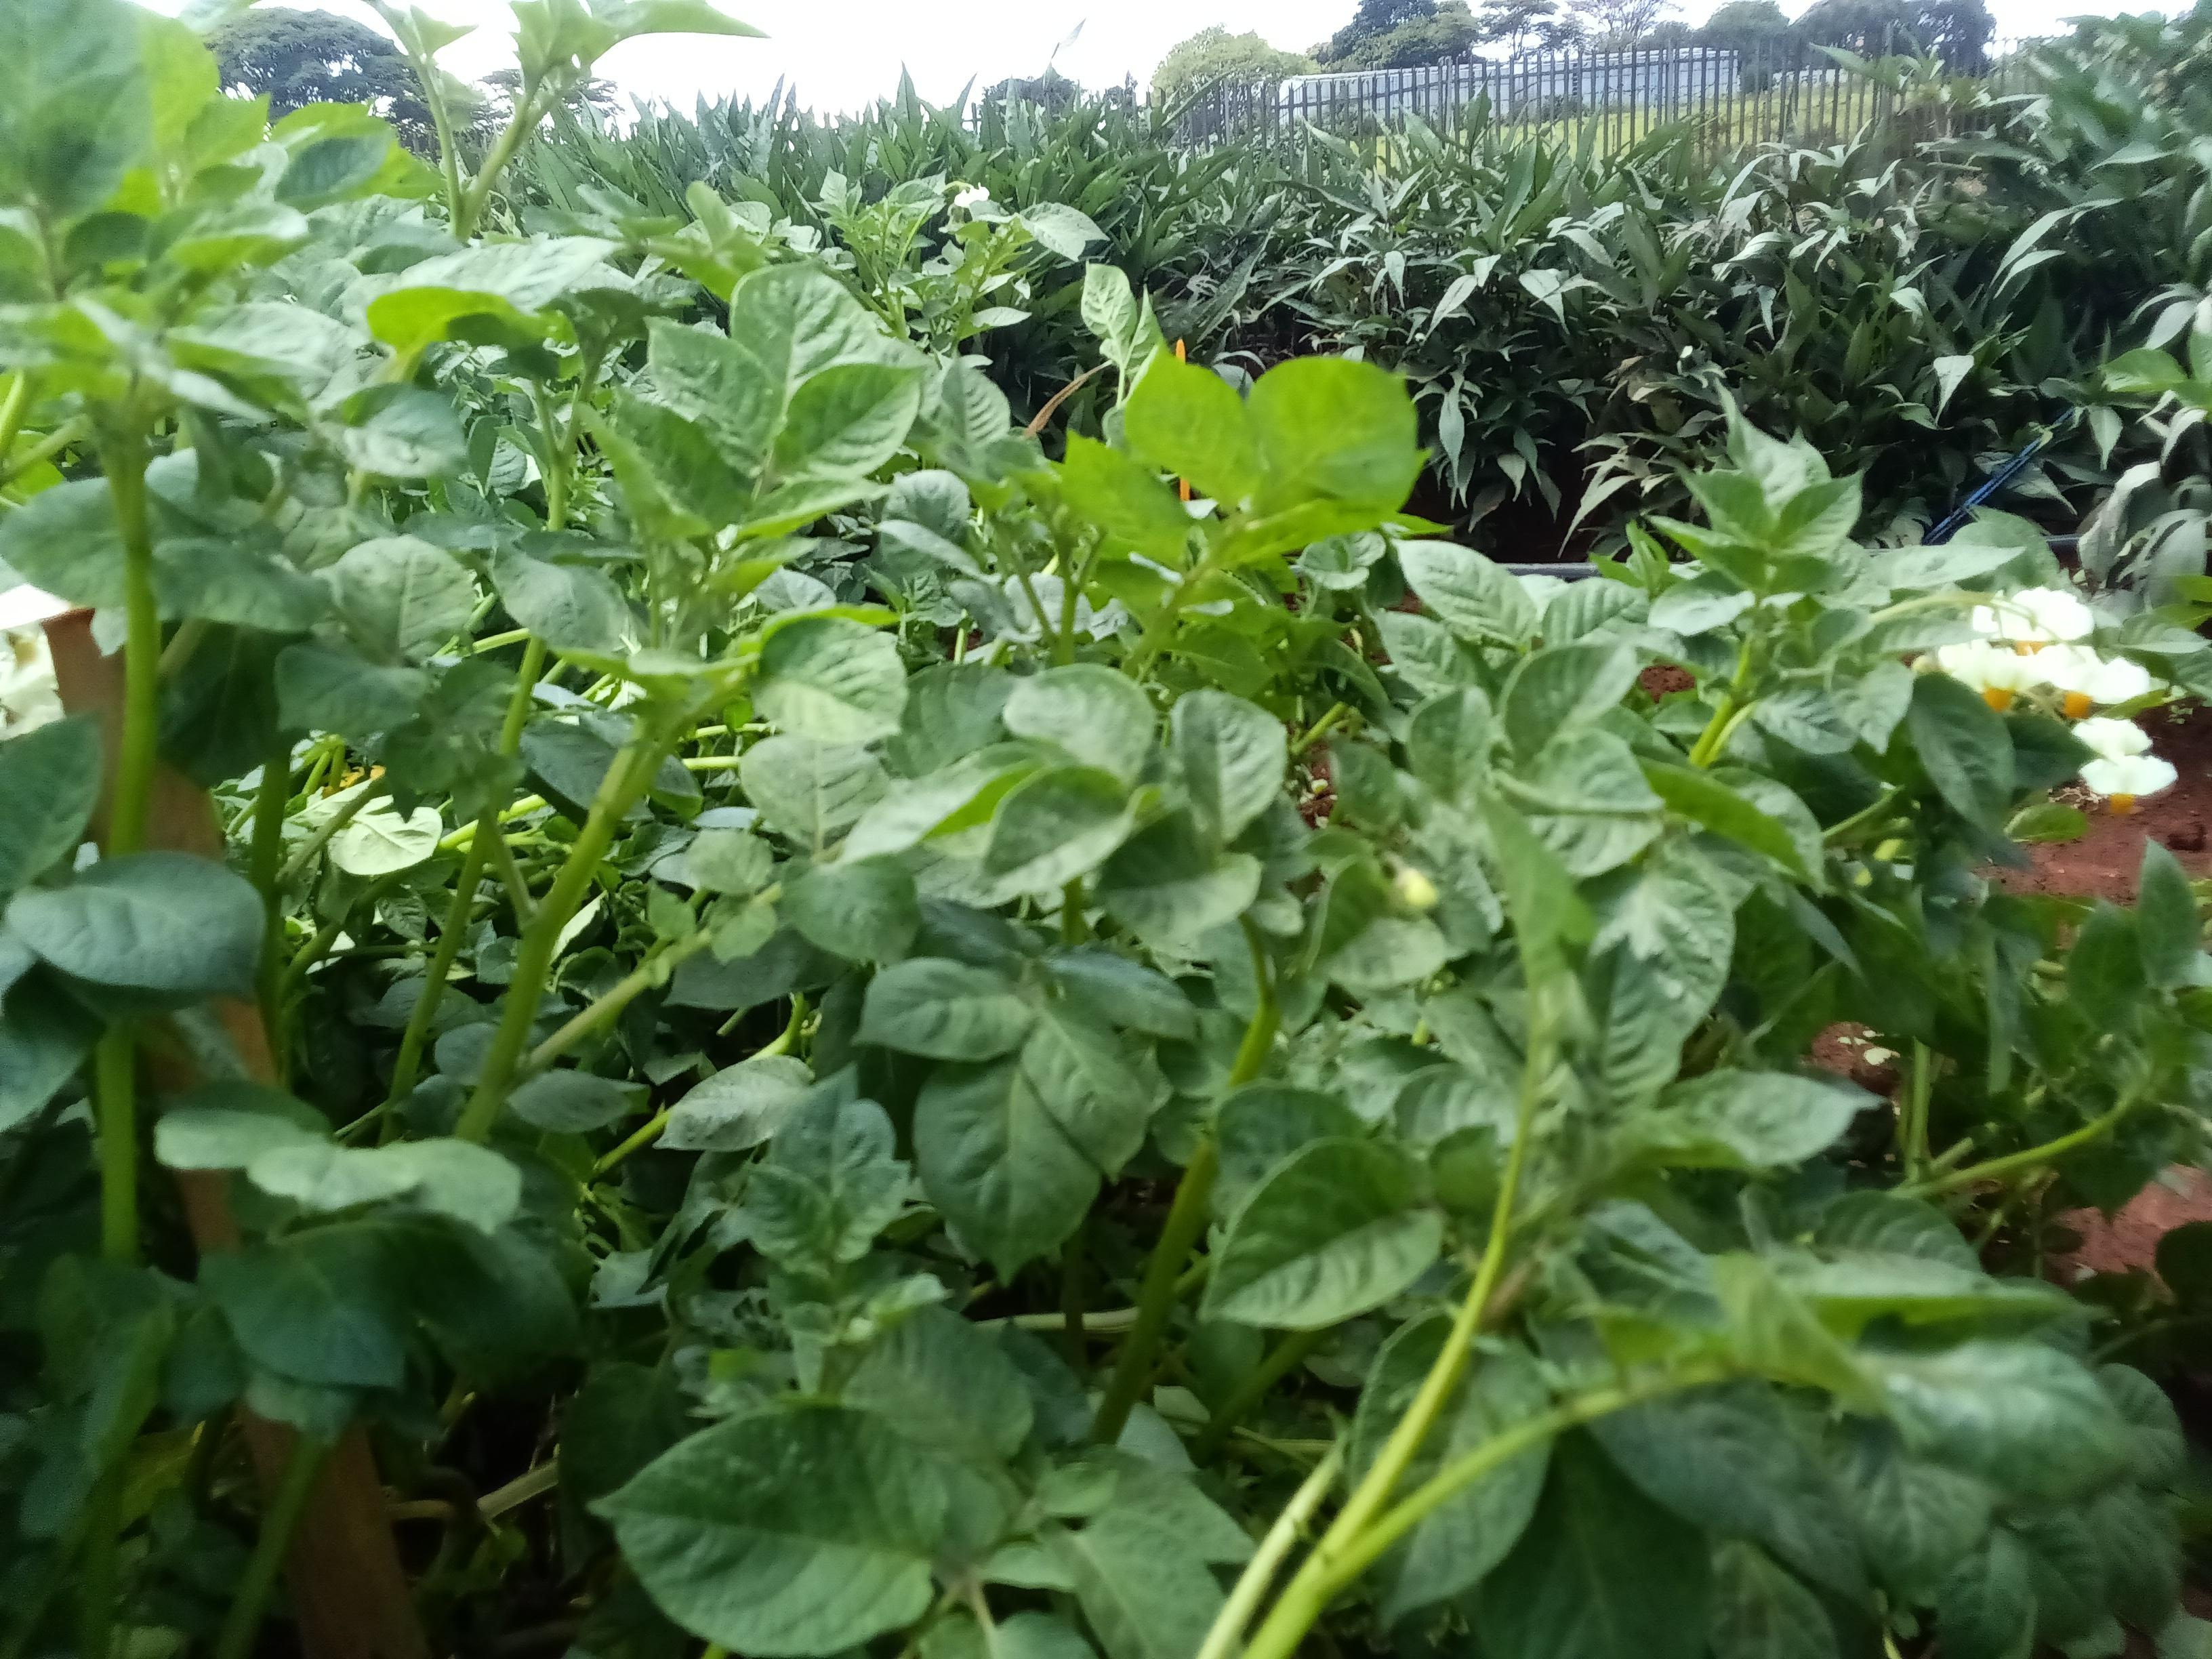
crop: potato
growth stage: flowering
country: Kenya
